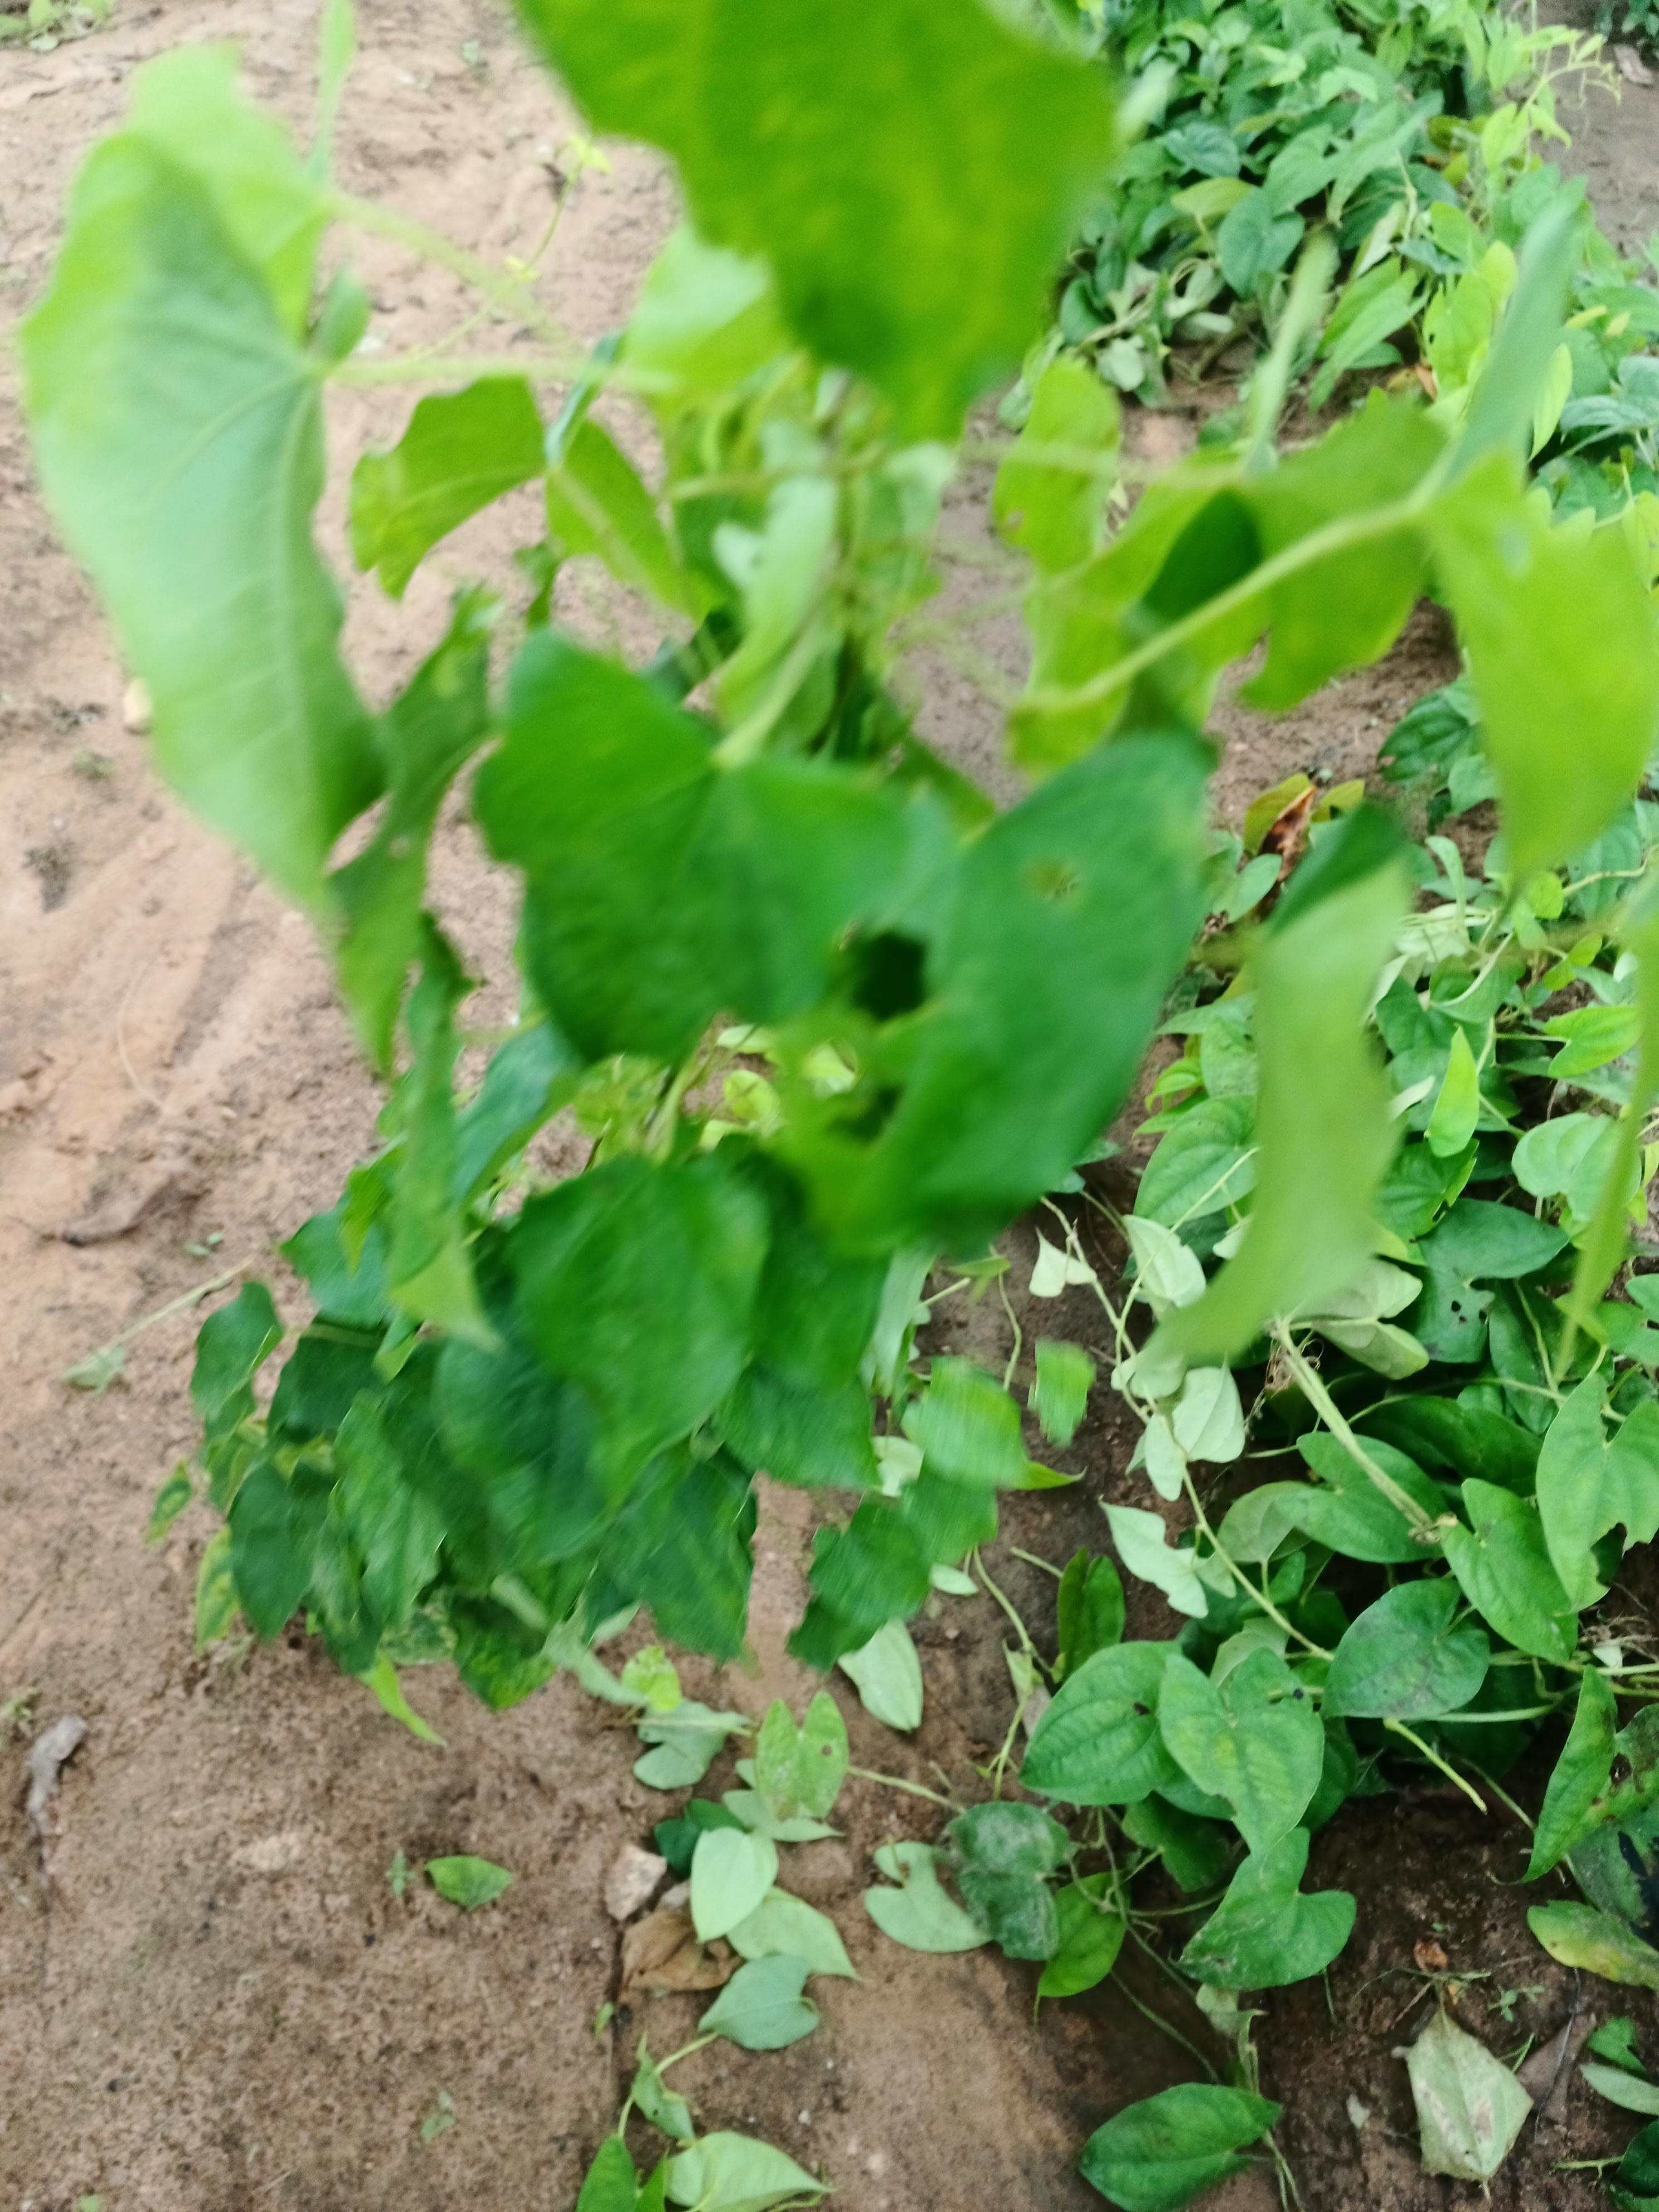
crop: yam
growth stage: vegetative
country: Nigeria
